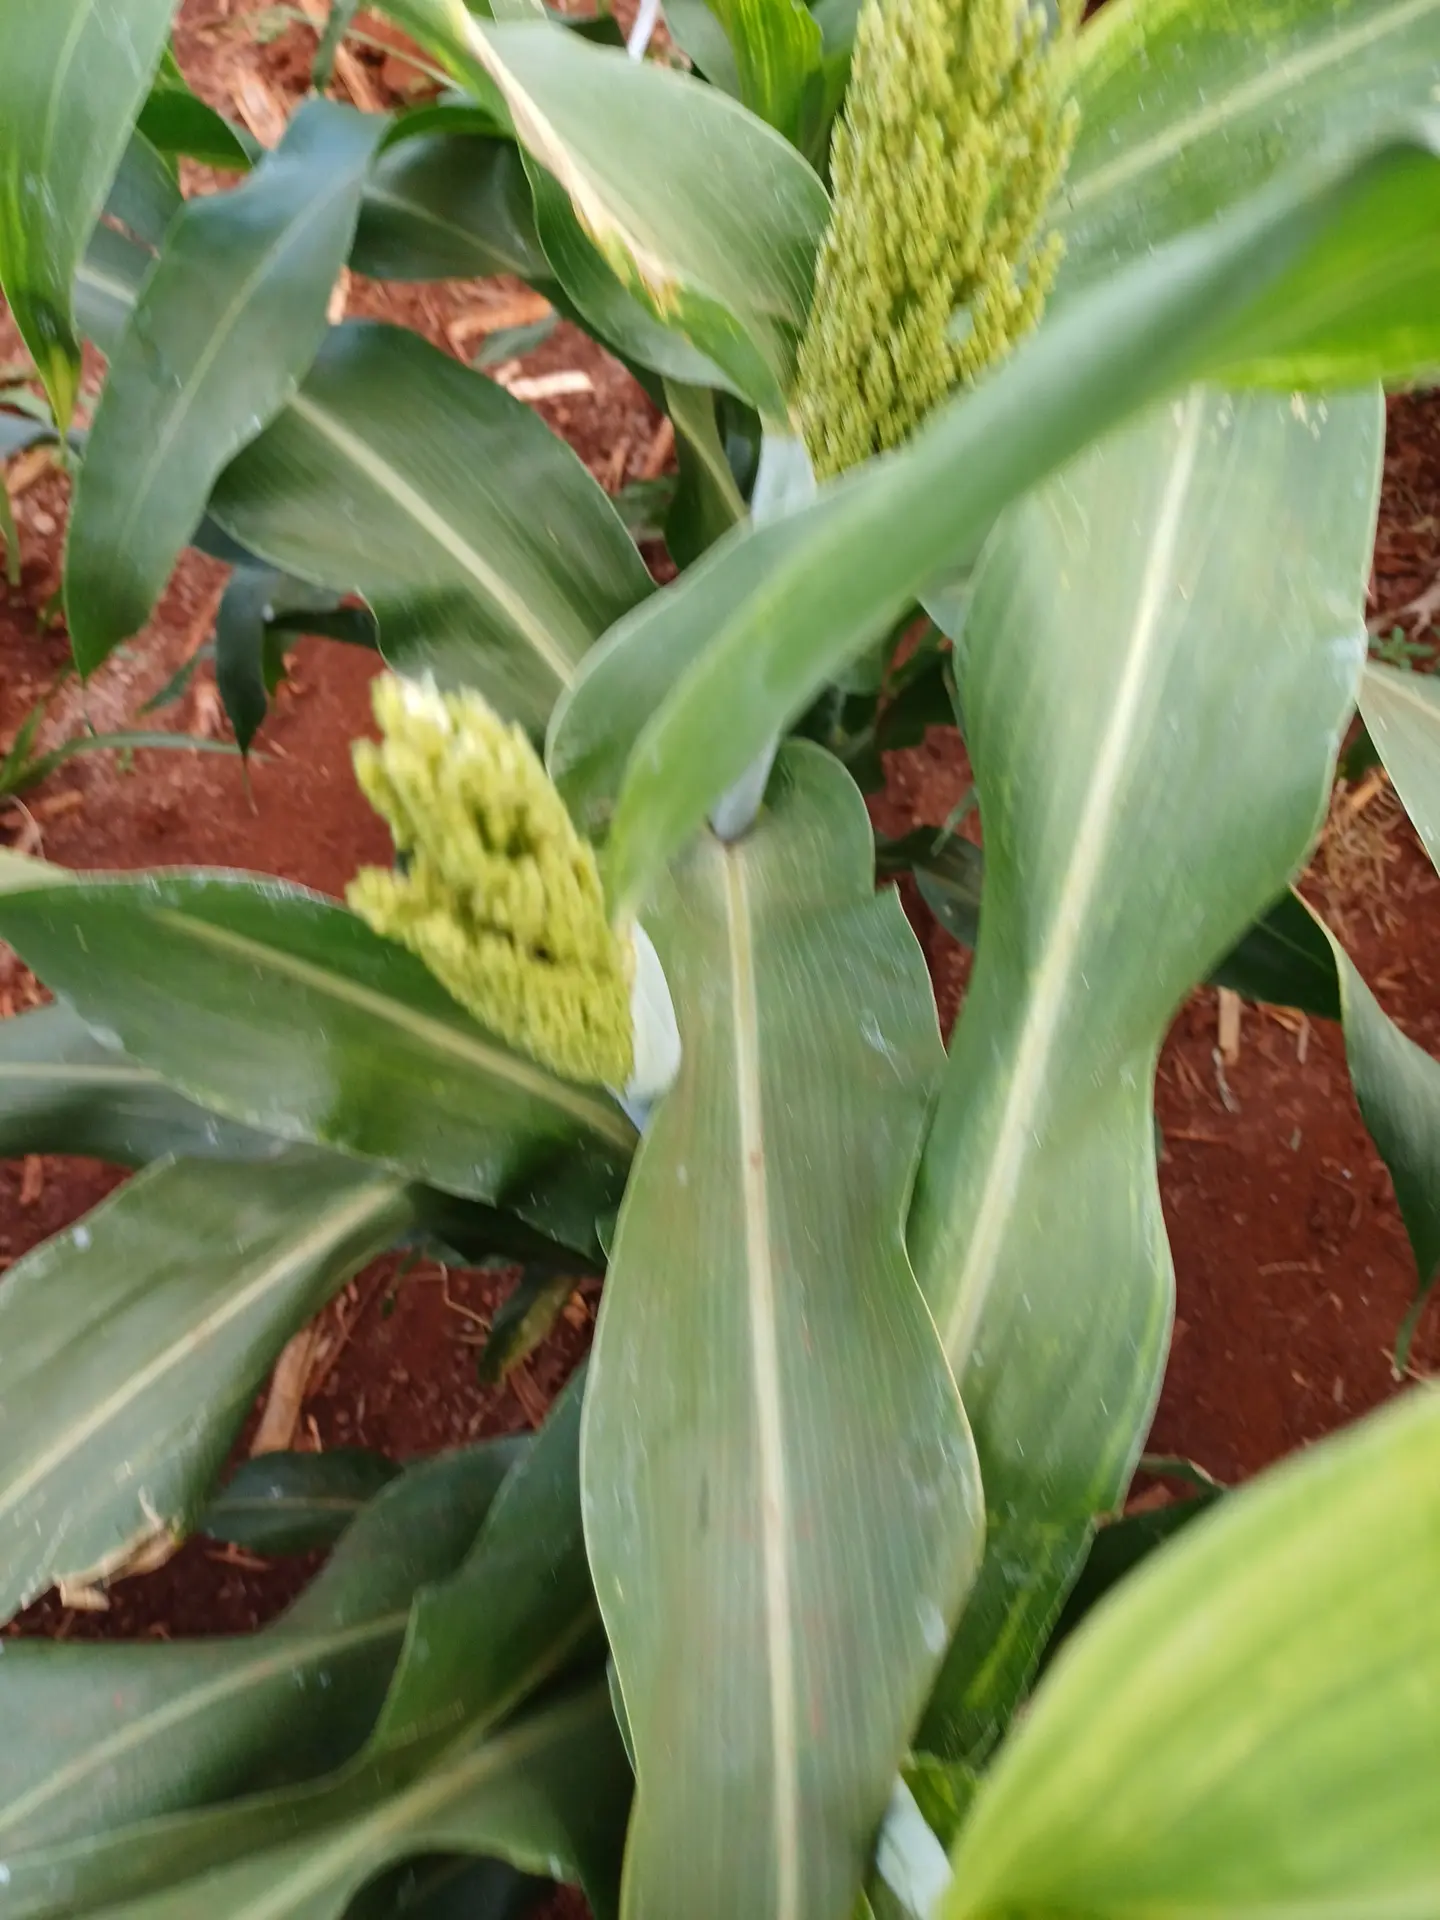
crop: sorghum
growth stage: heading tuber
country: Kenya
